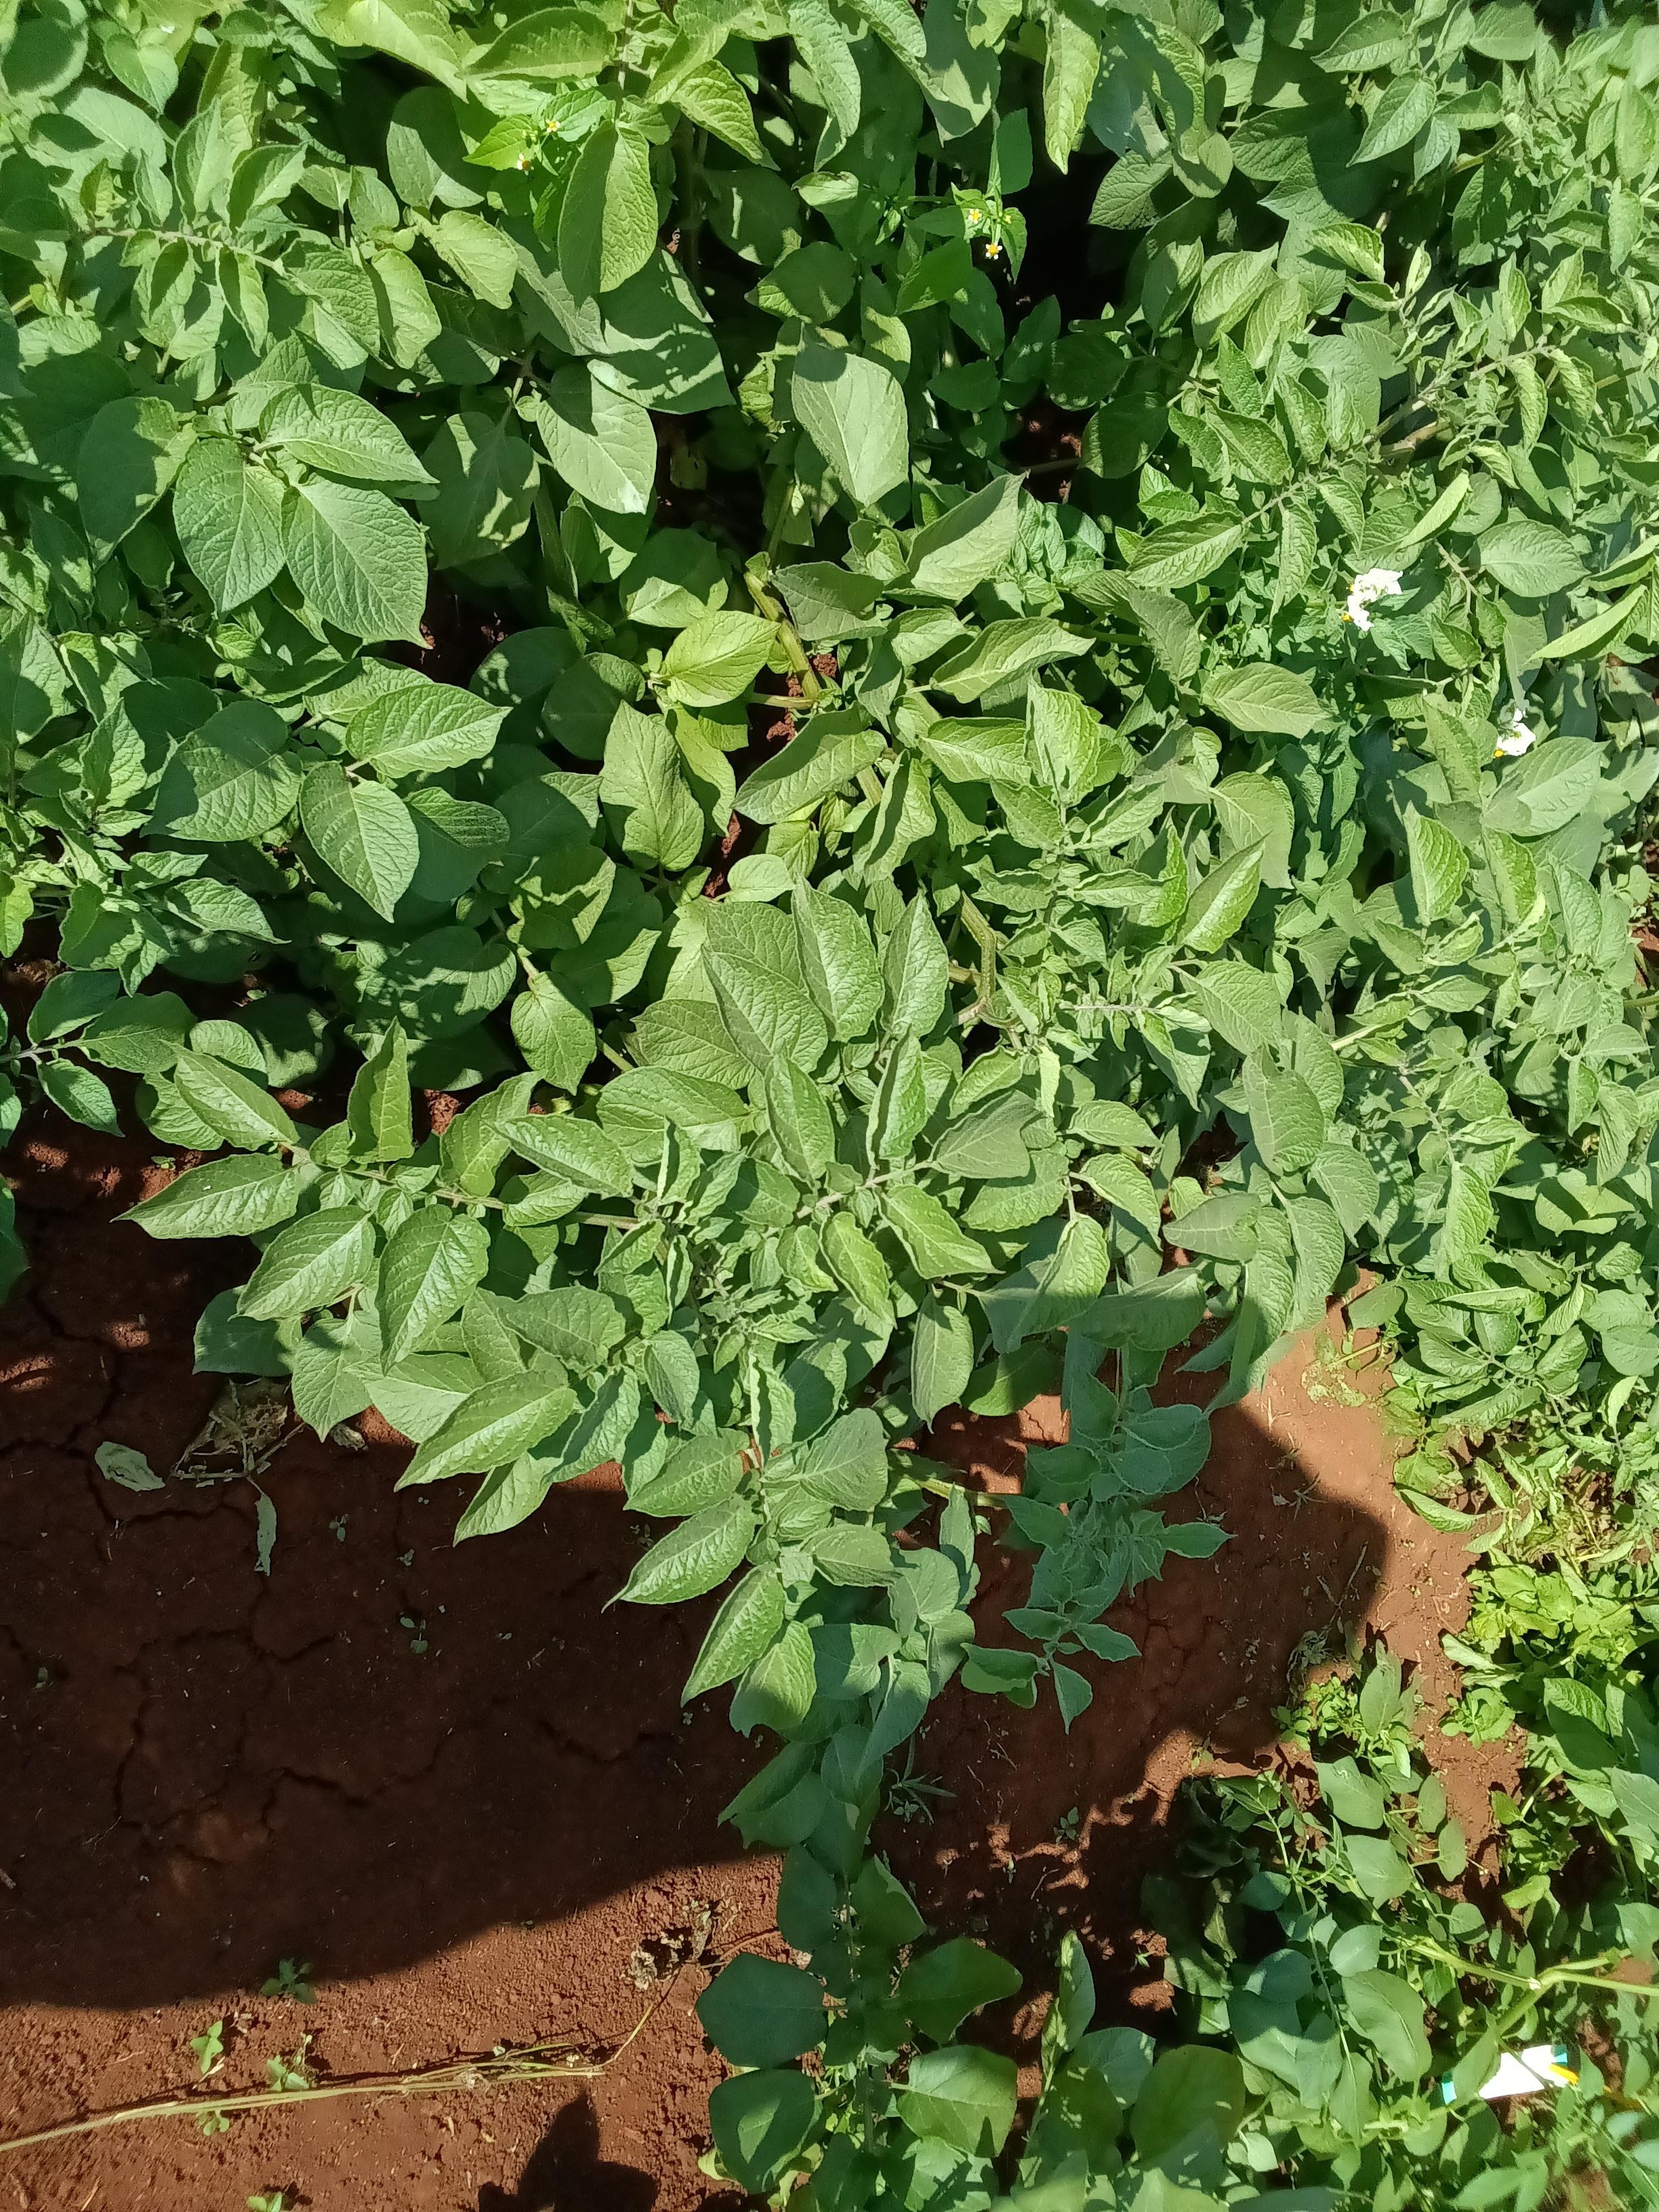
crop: potato
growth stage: vegetative
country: Kenya
